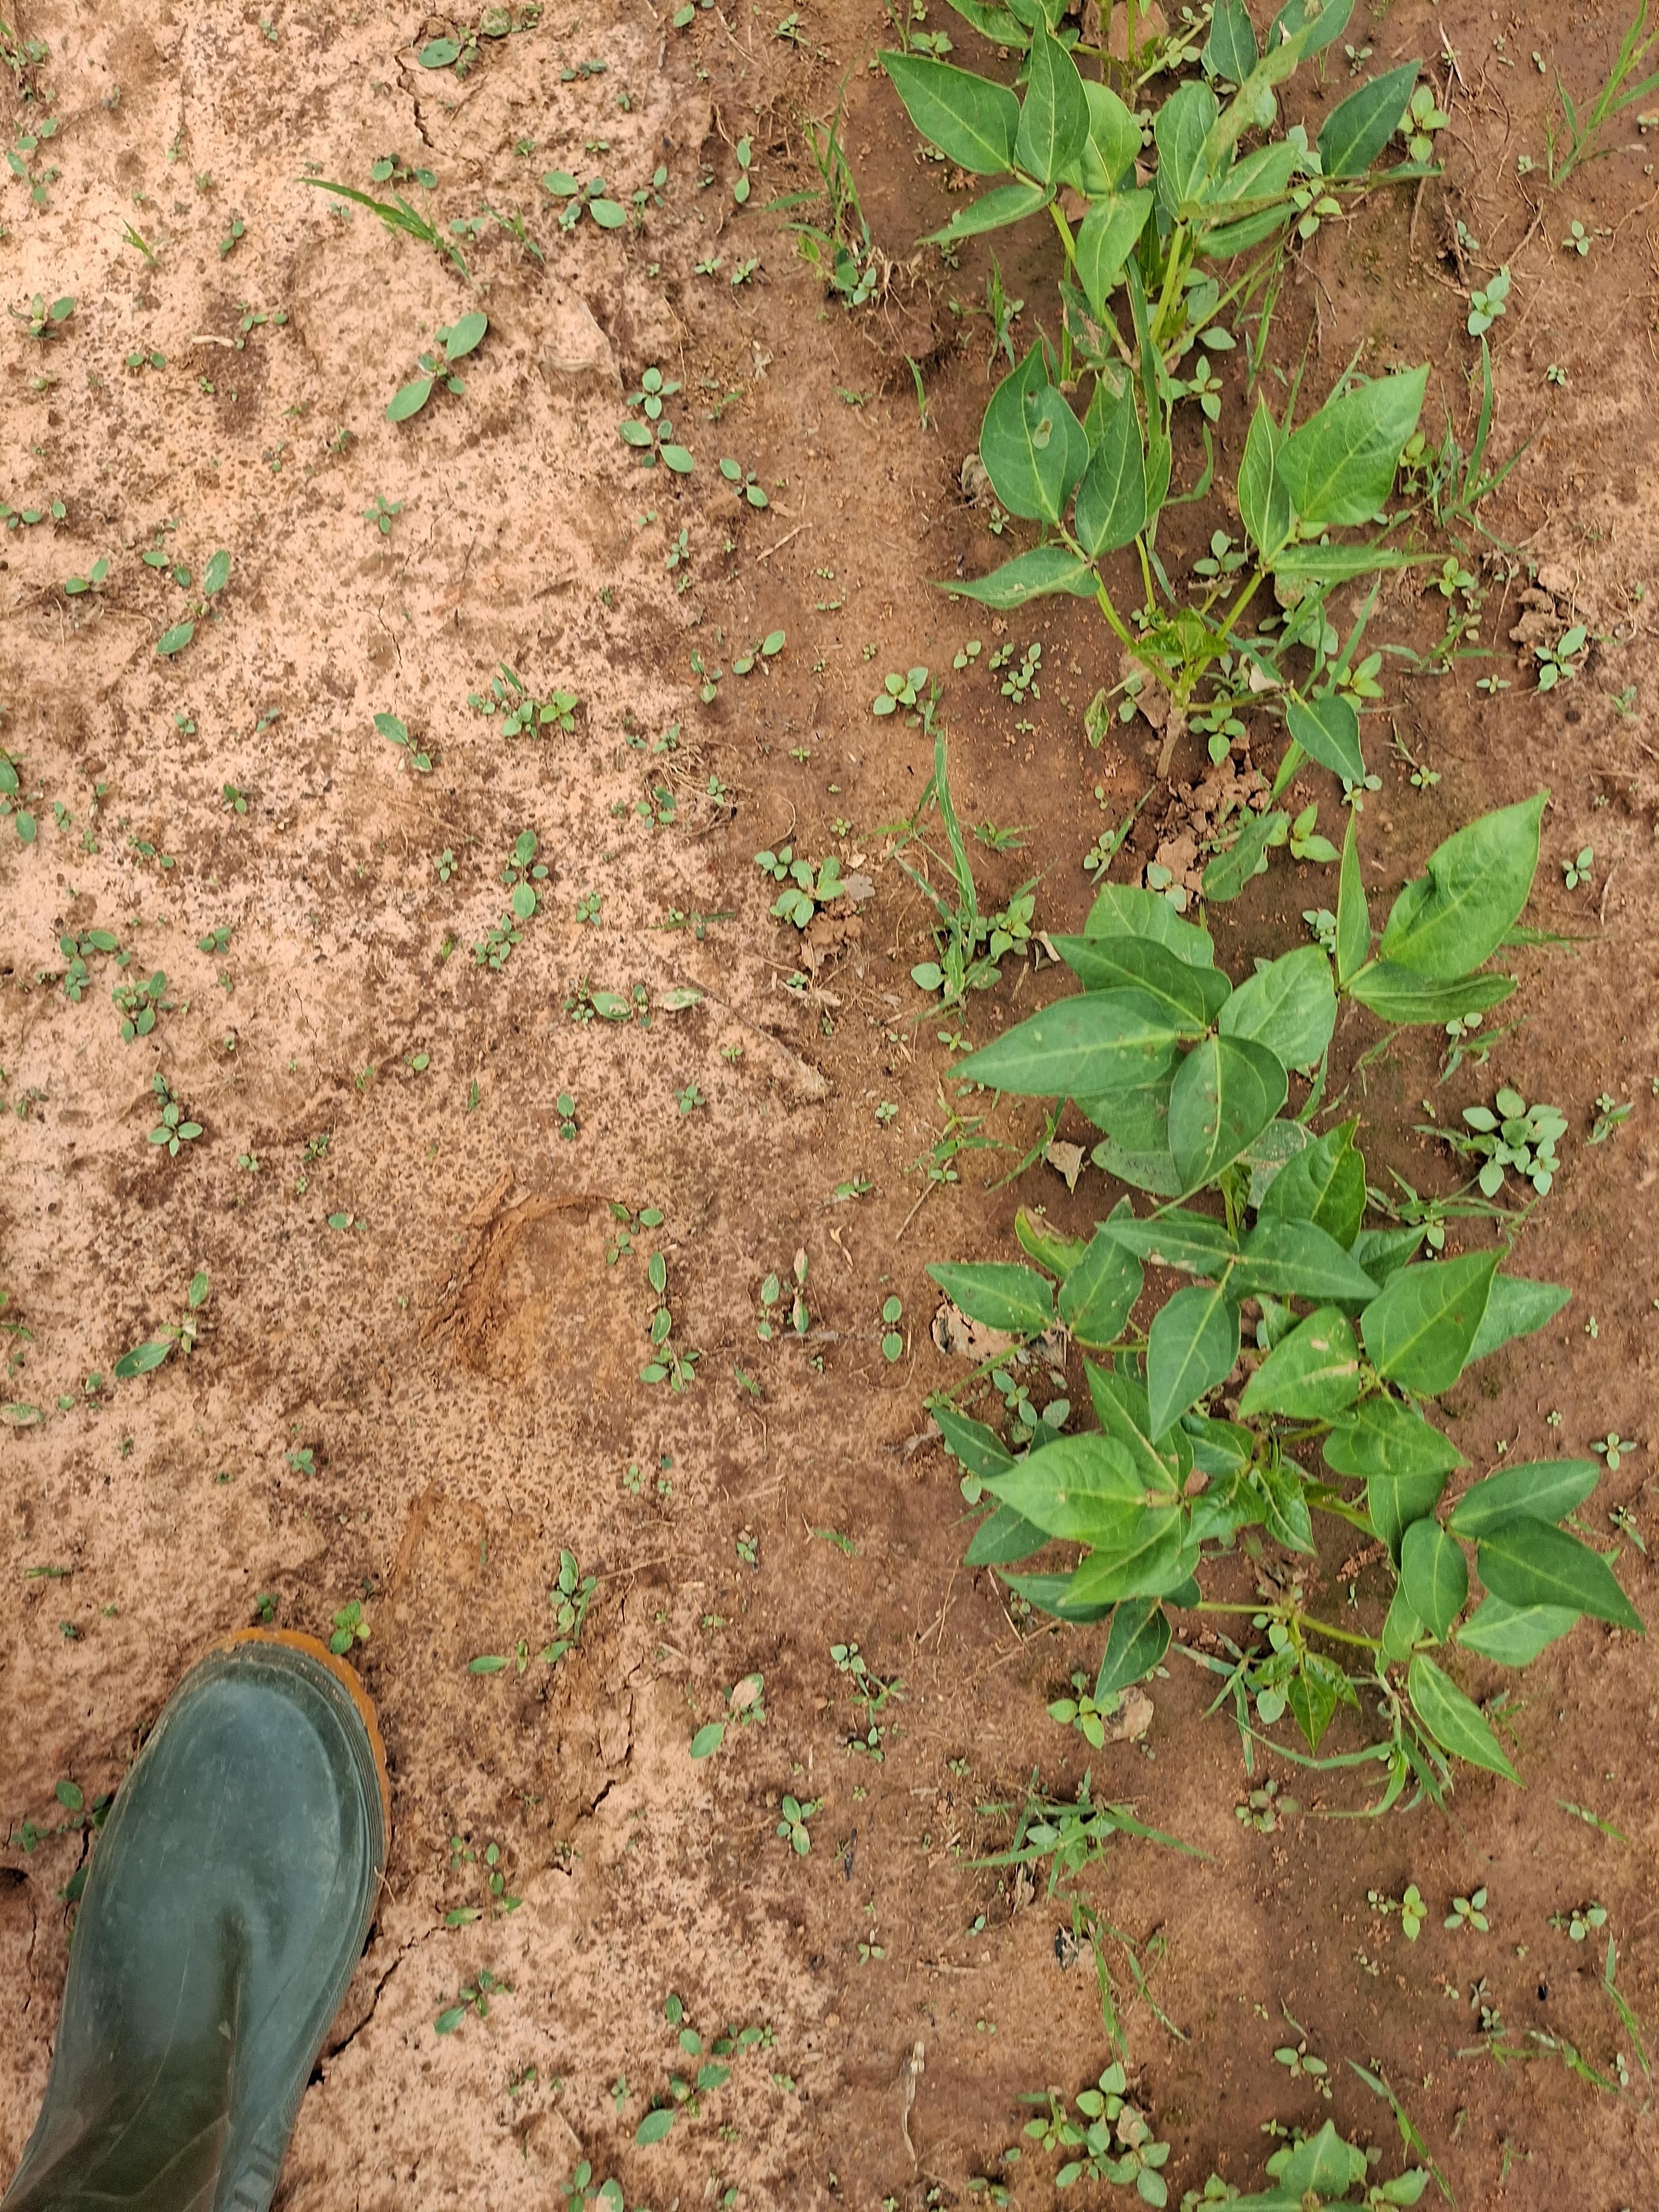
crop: cowpea
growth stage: sprouting emergence
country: Nigeria
